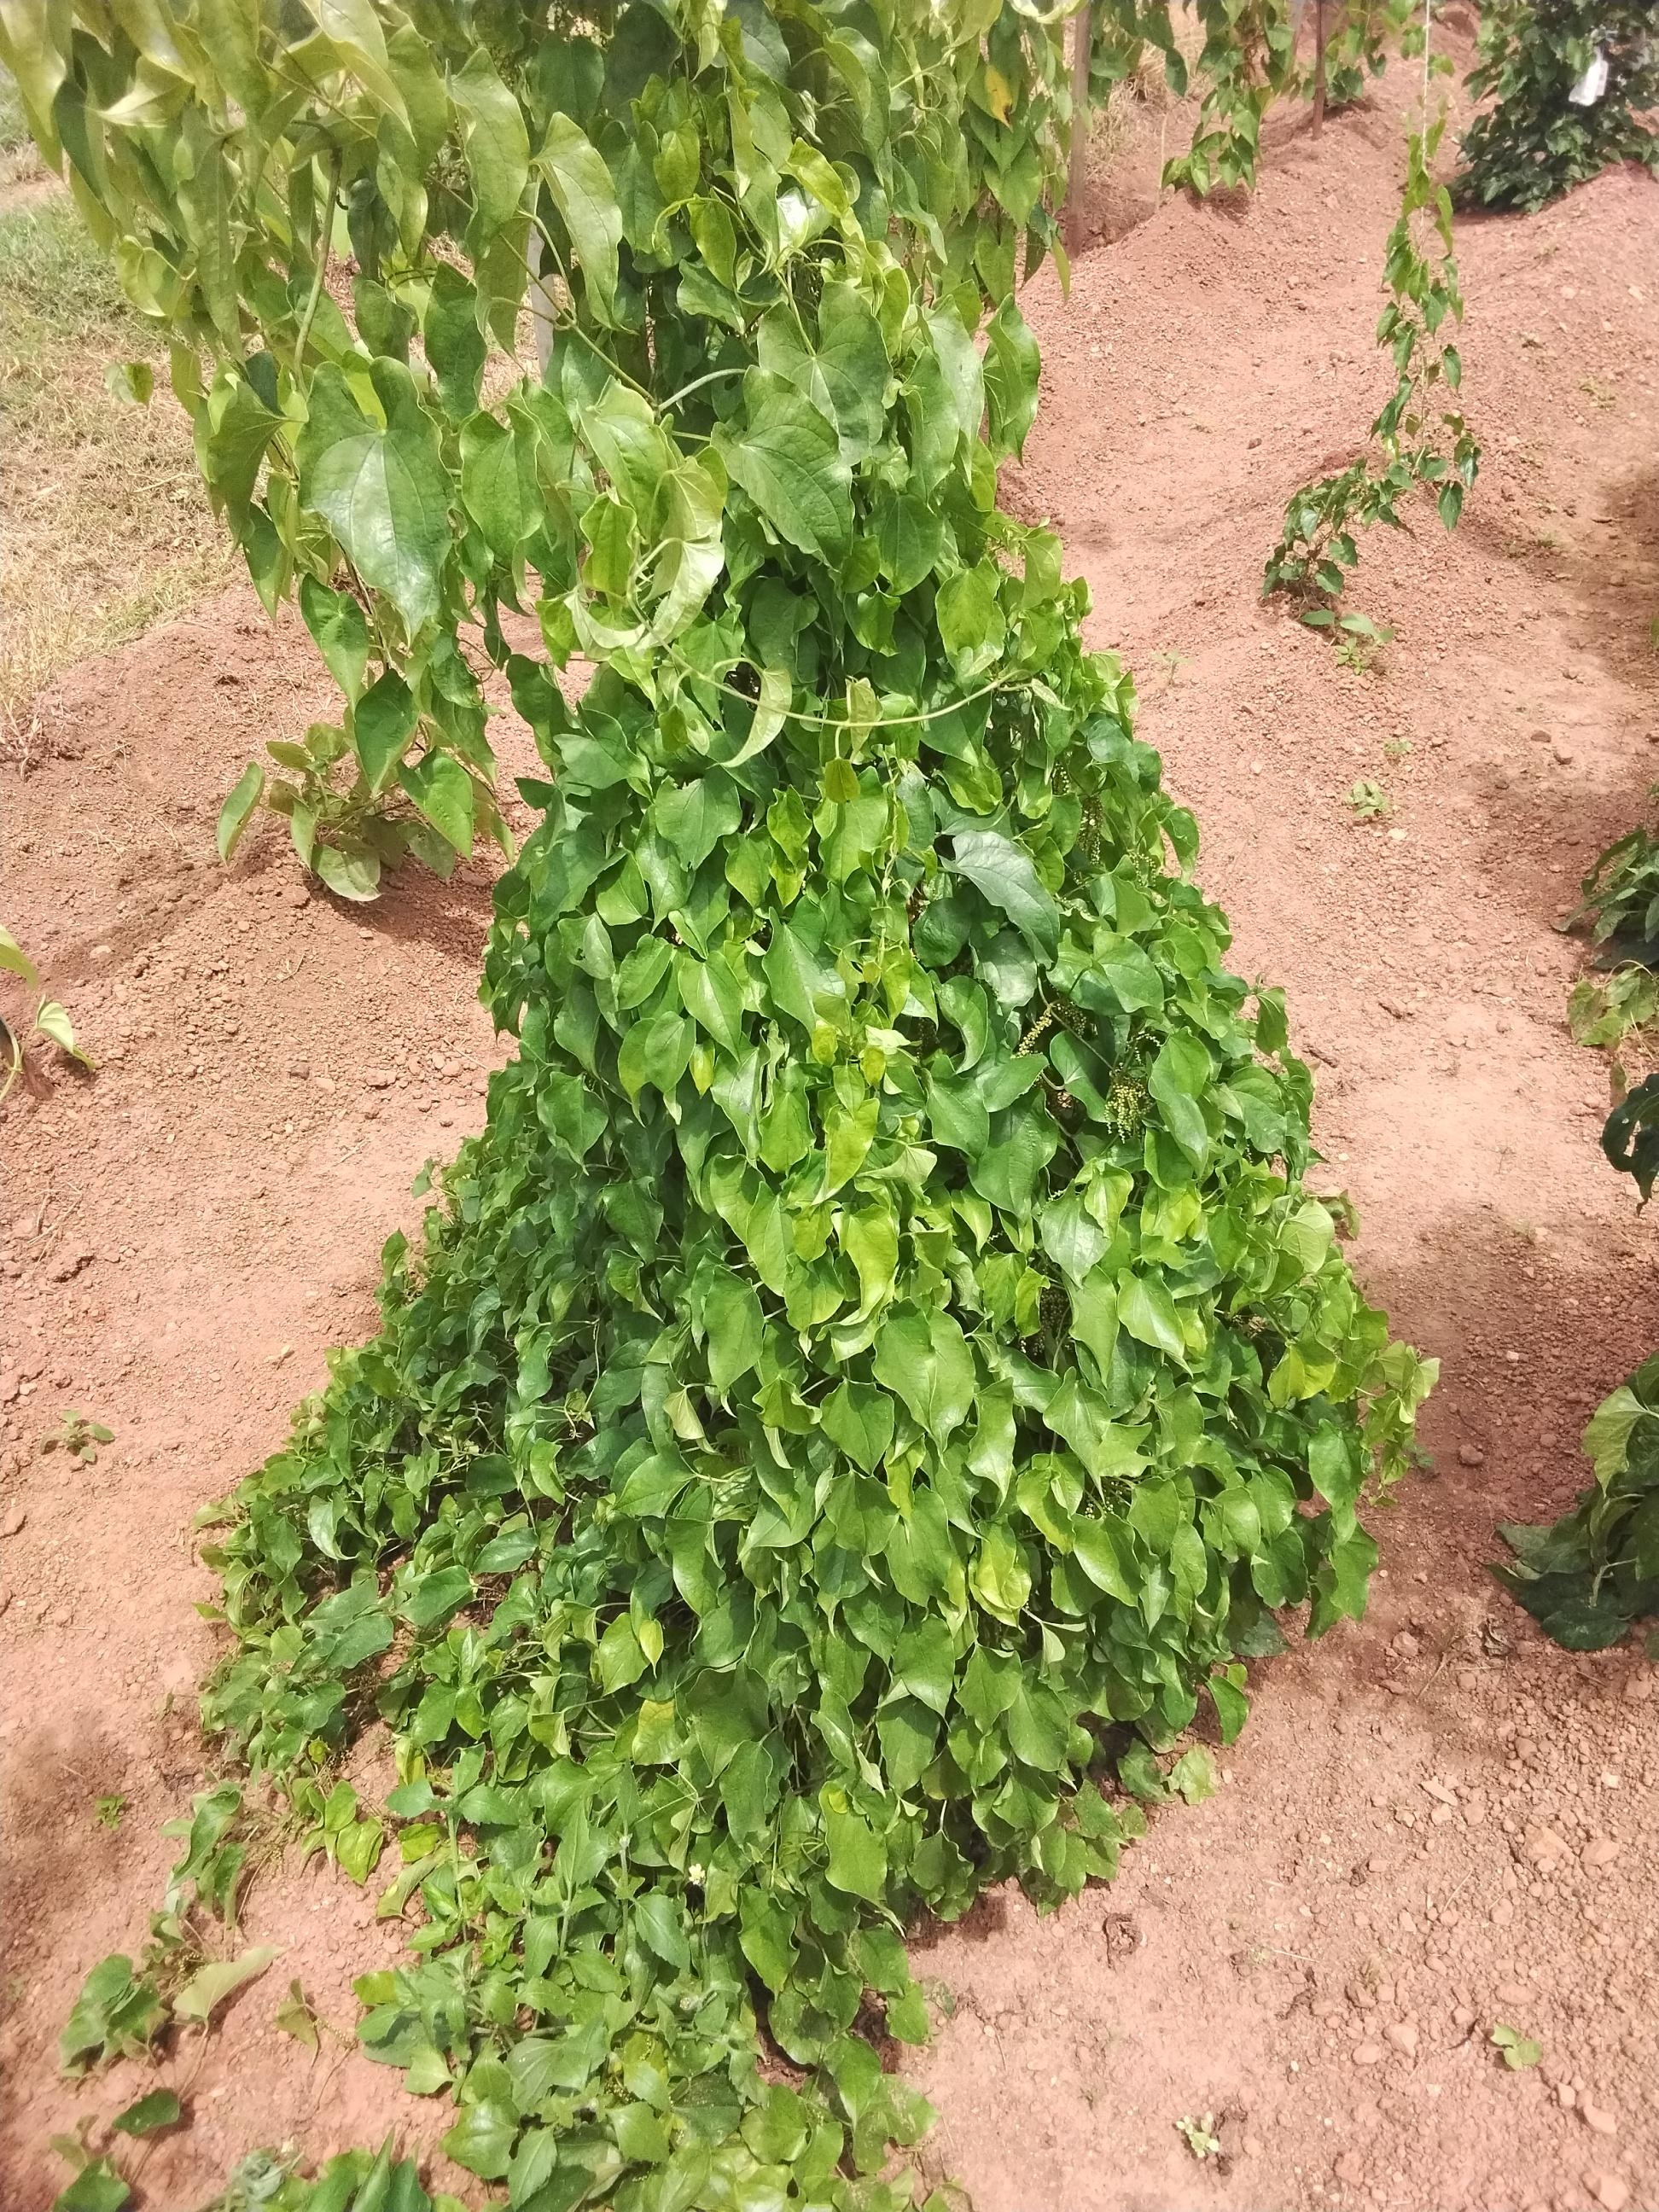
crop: yam
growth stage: vegetative
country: Nigeria
